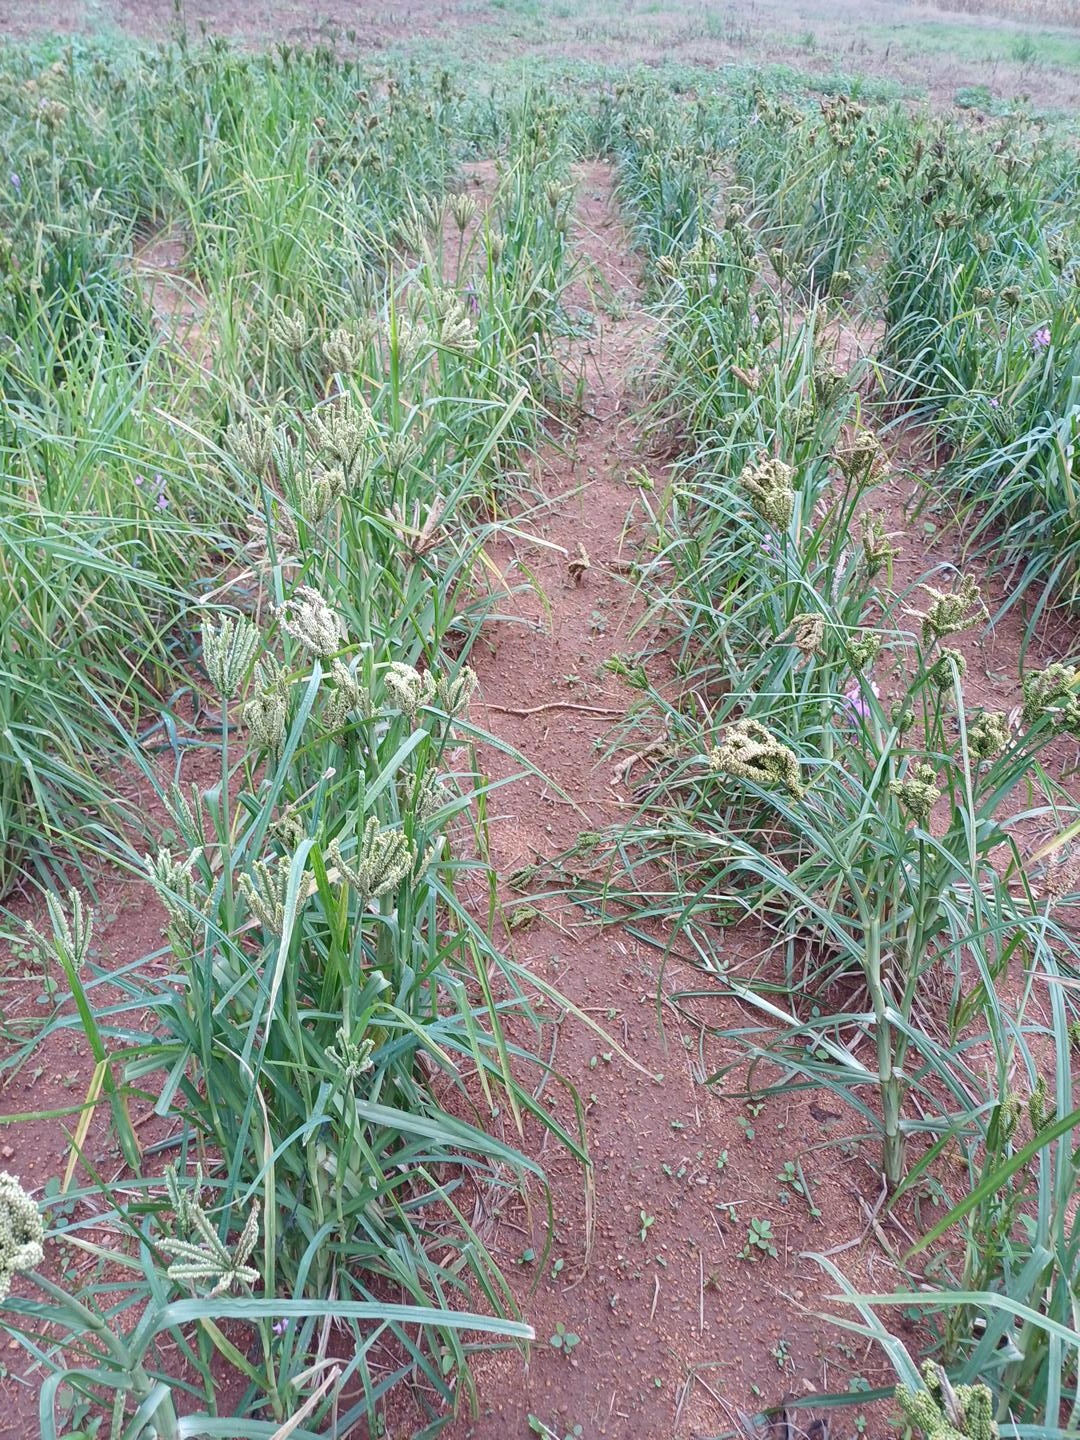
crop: finger millet
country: Kenya
